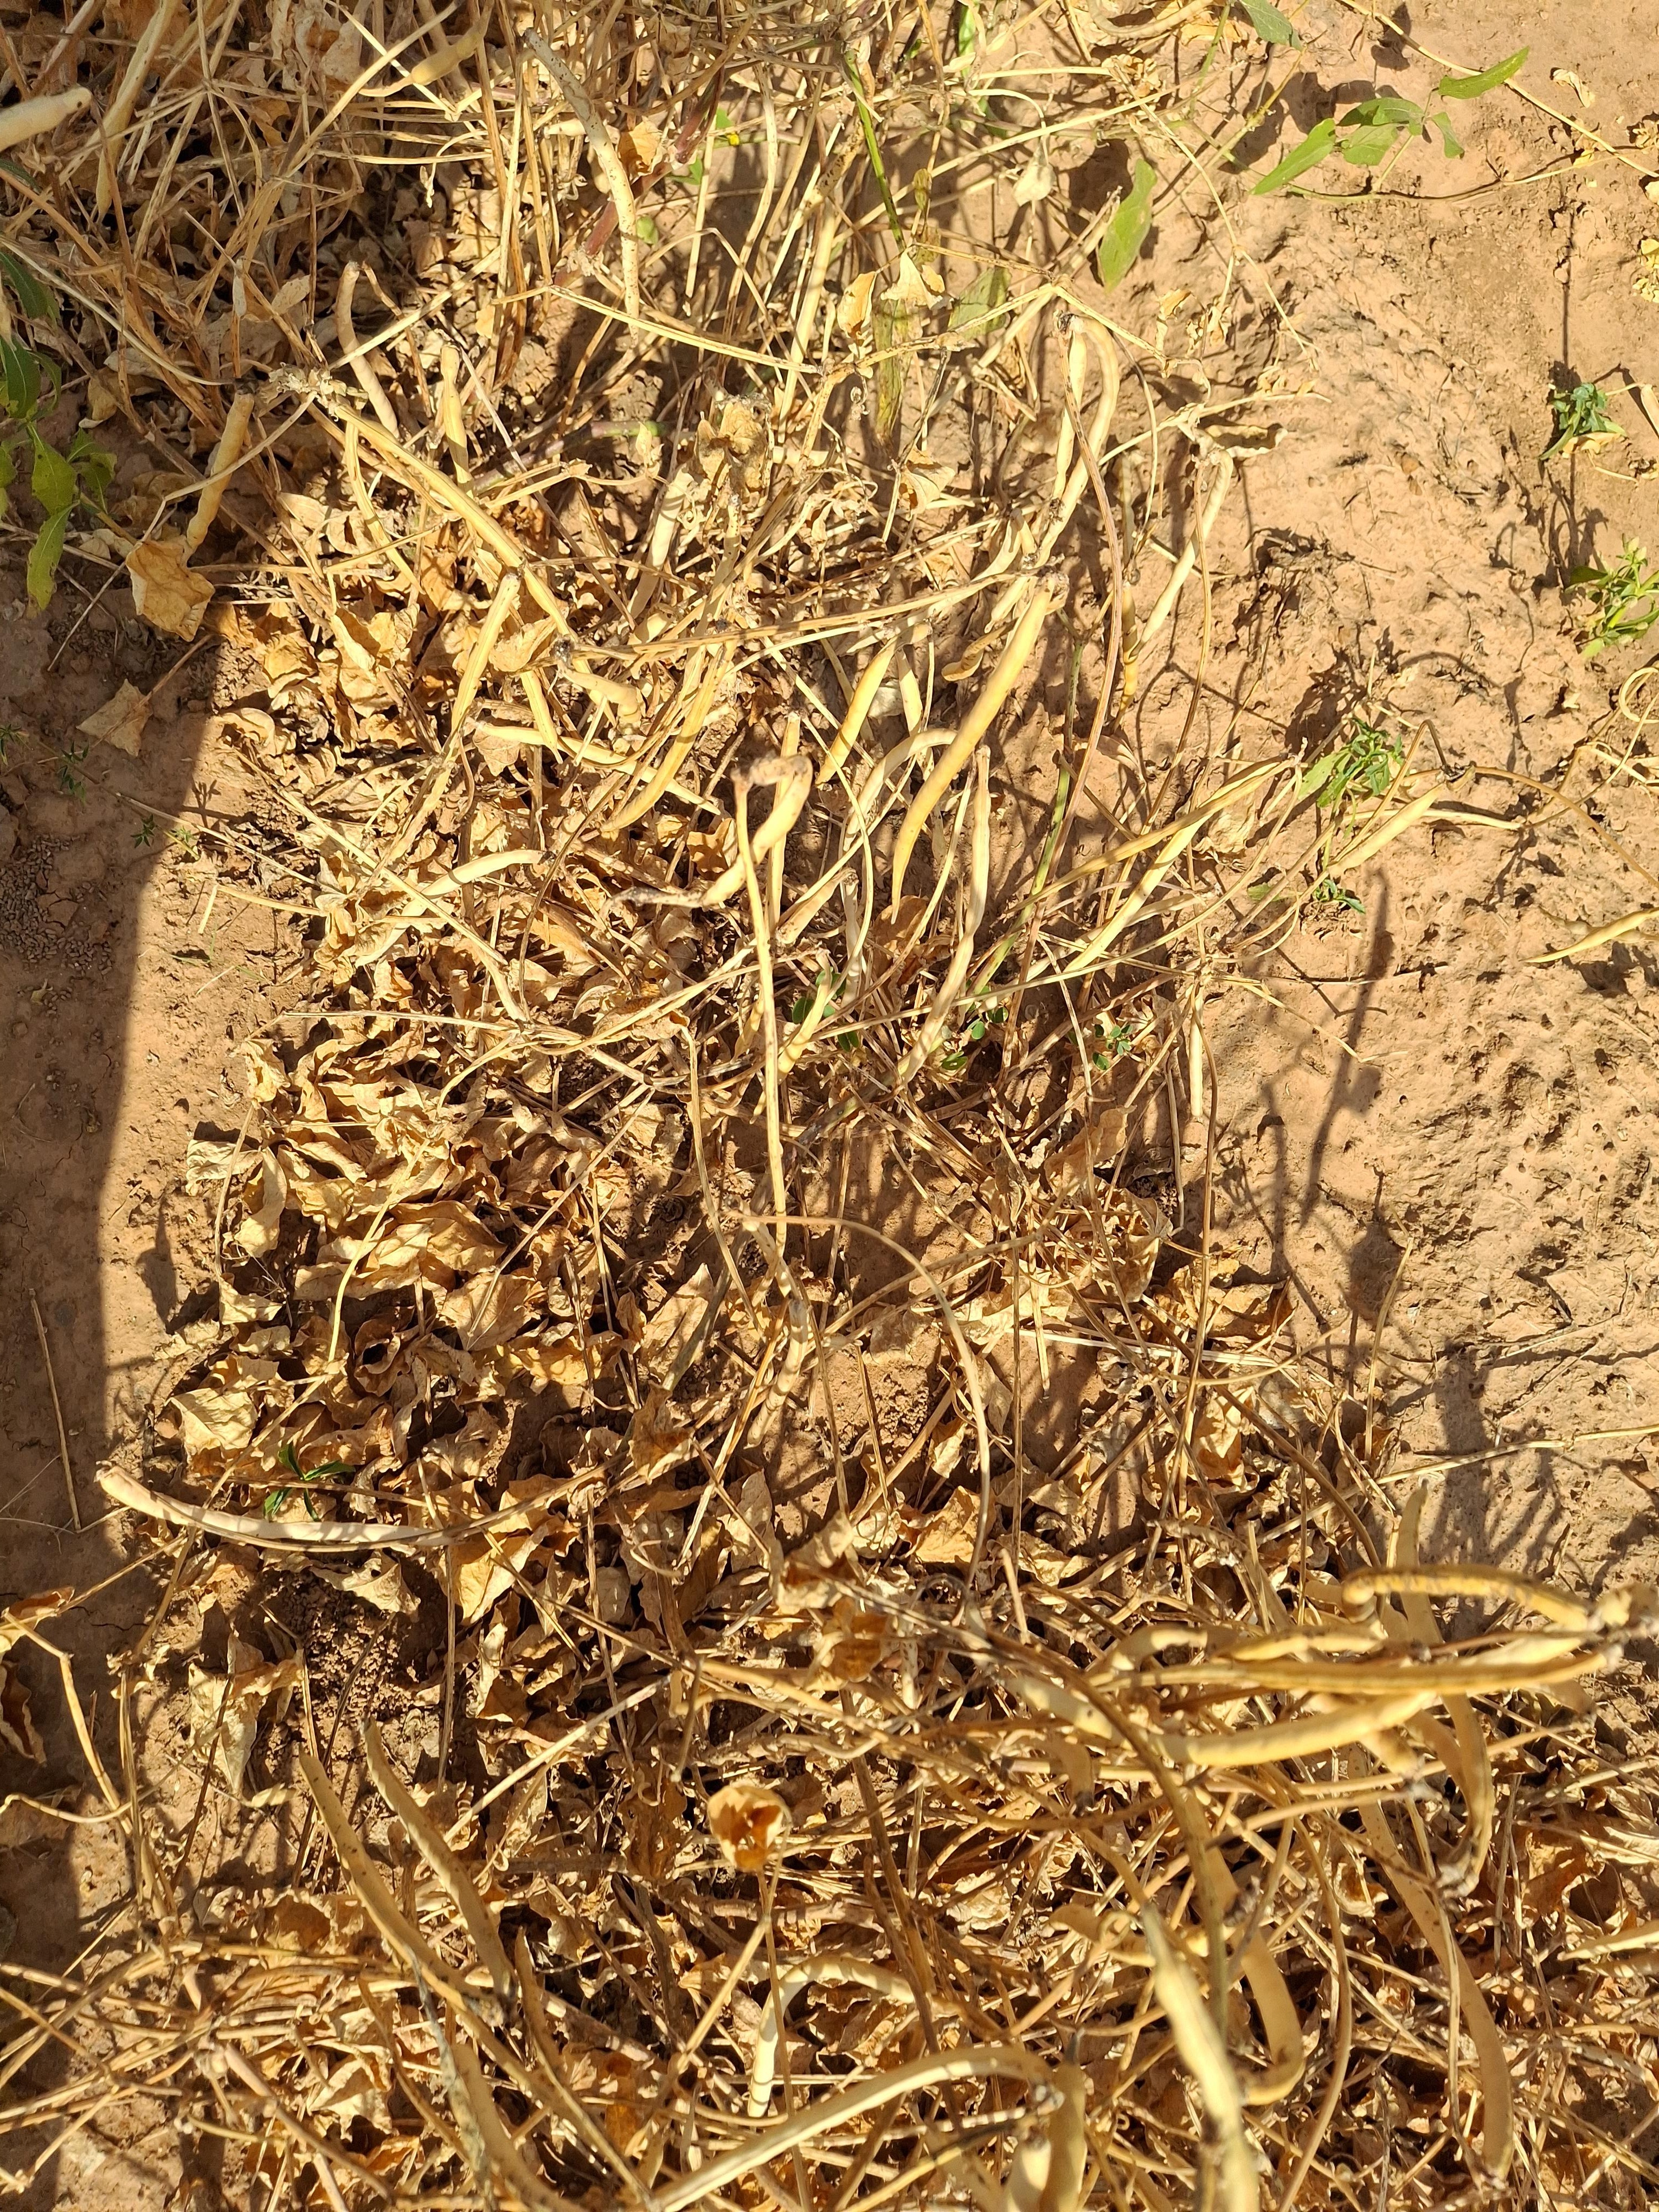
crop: cowpea
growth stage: maturity
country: Nigeria
